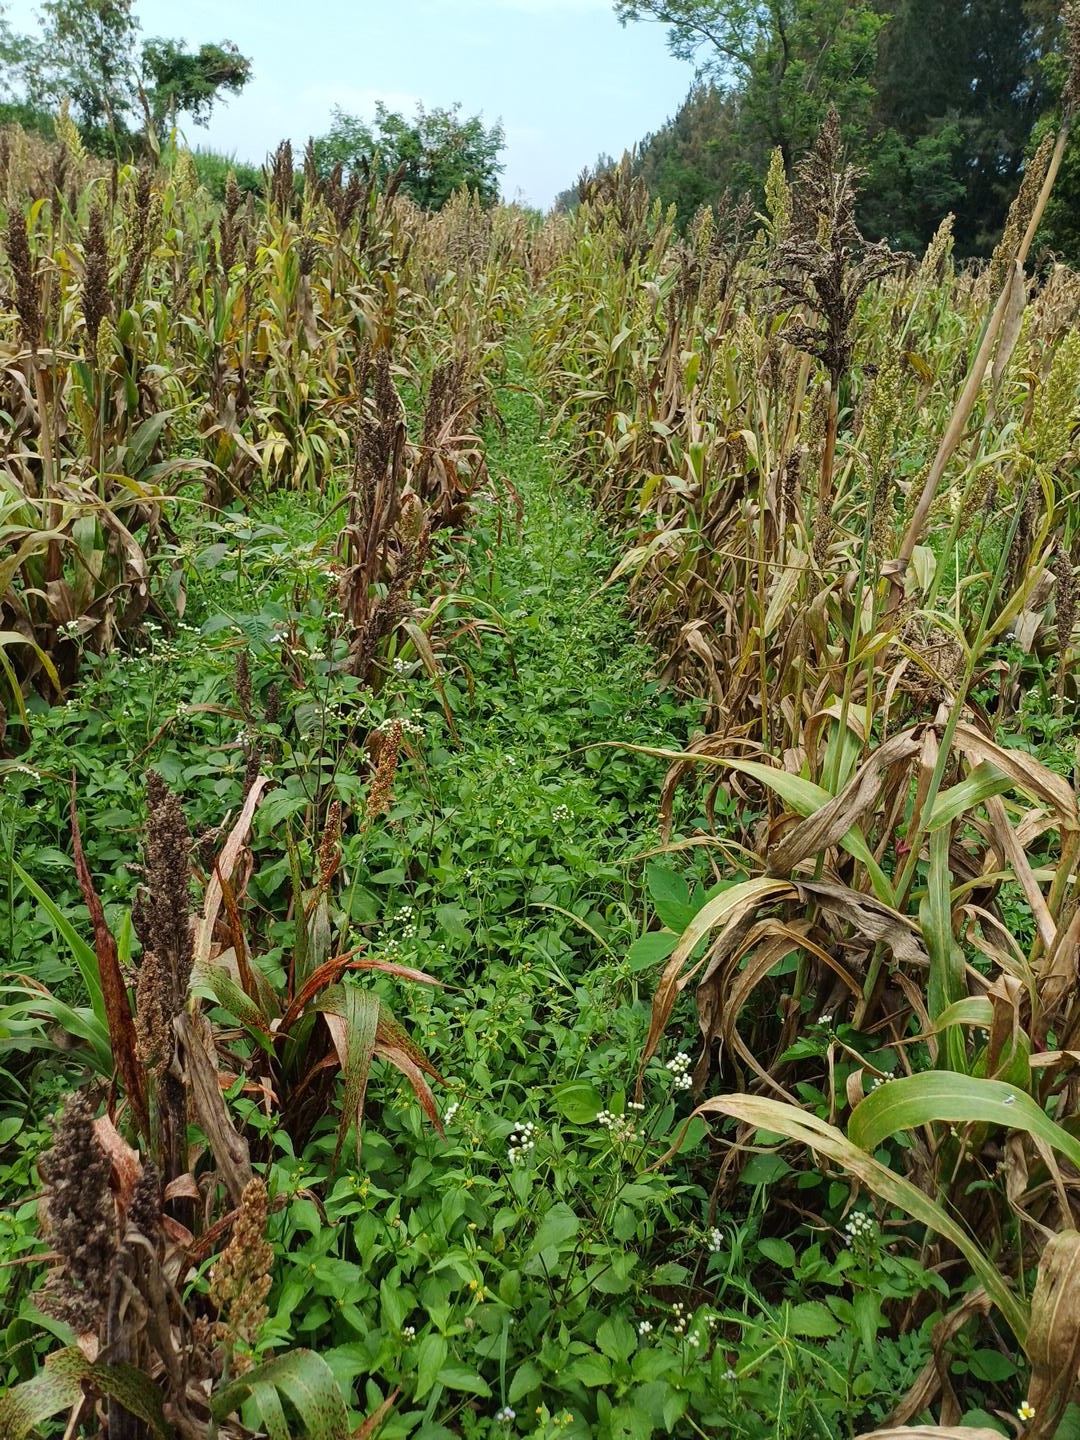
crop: sorghum
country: Kenya
